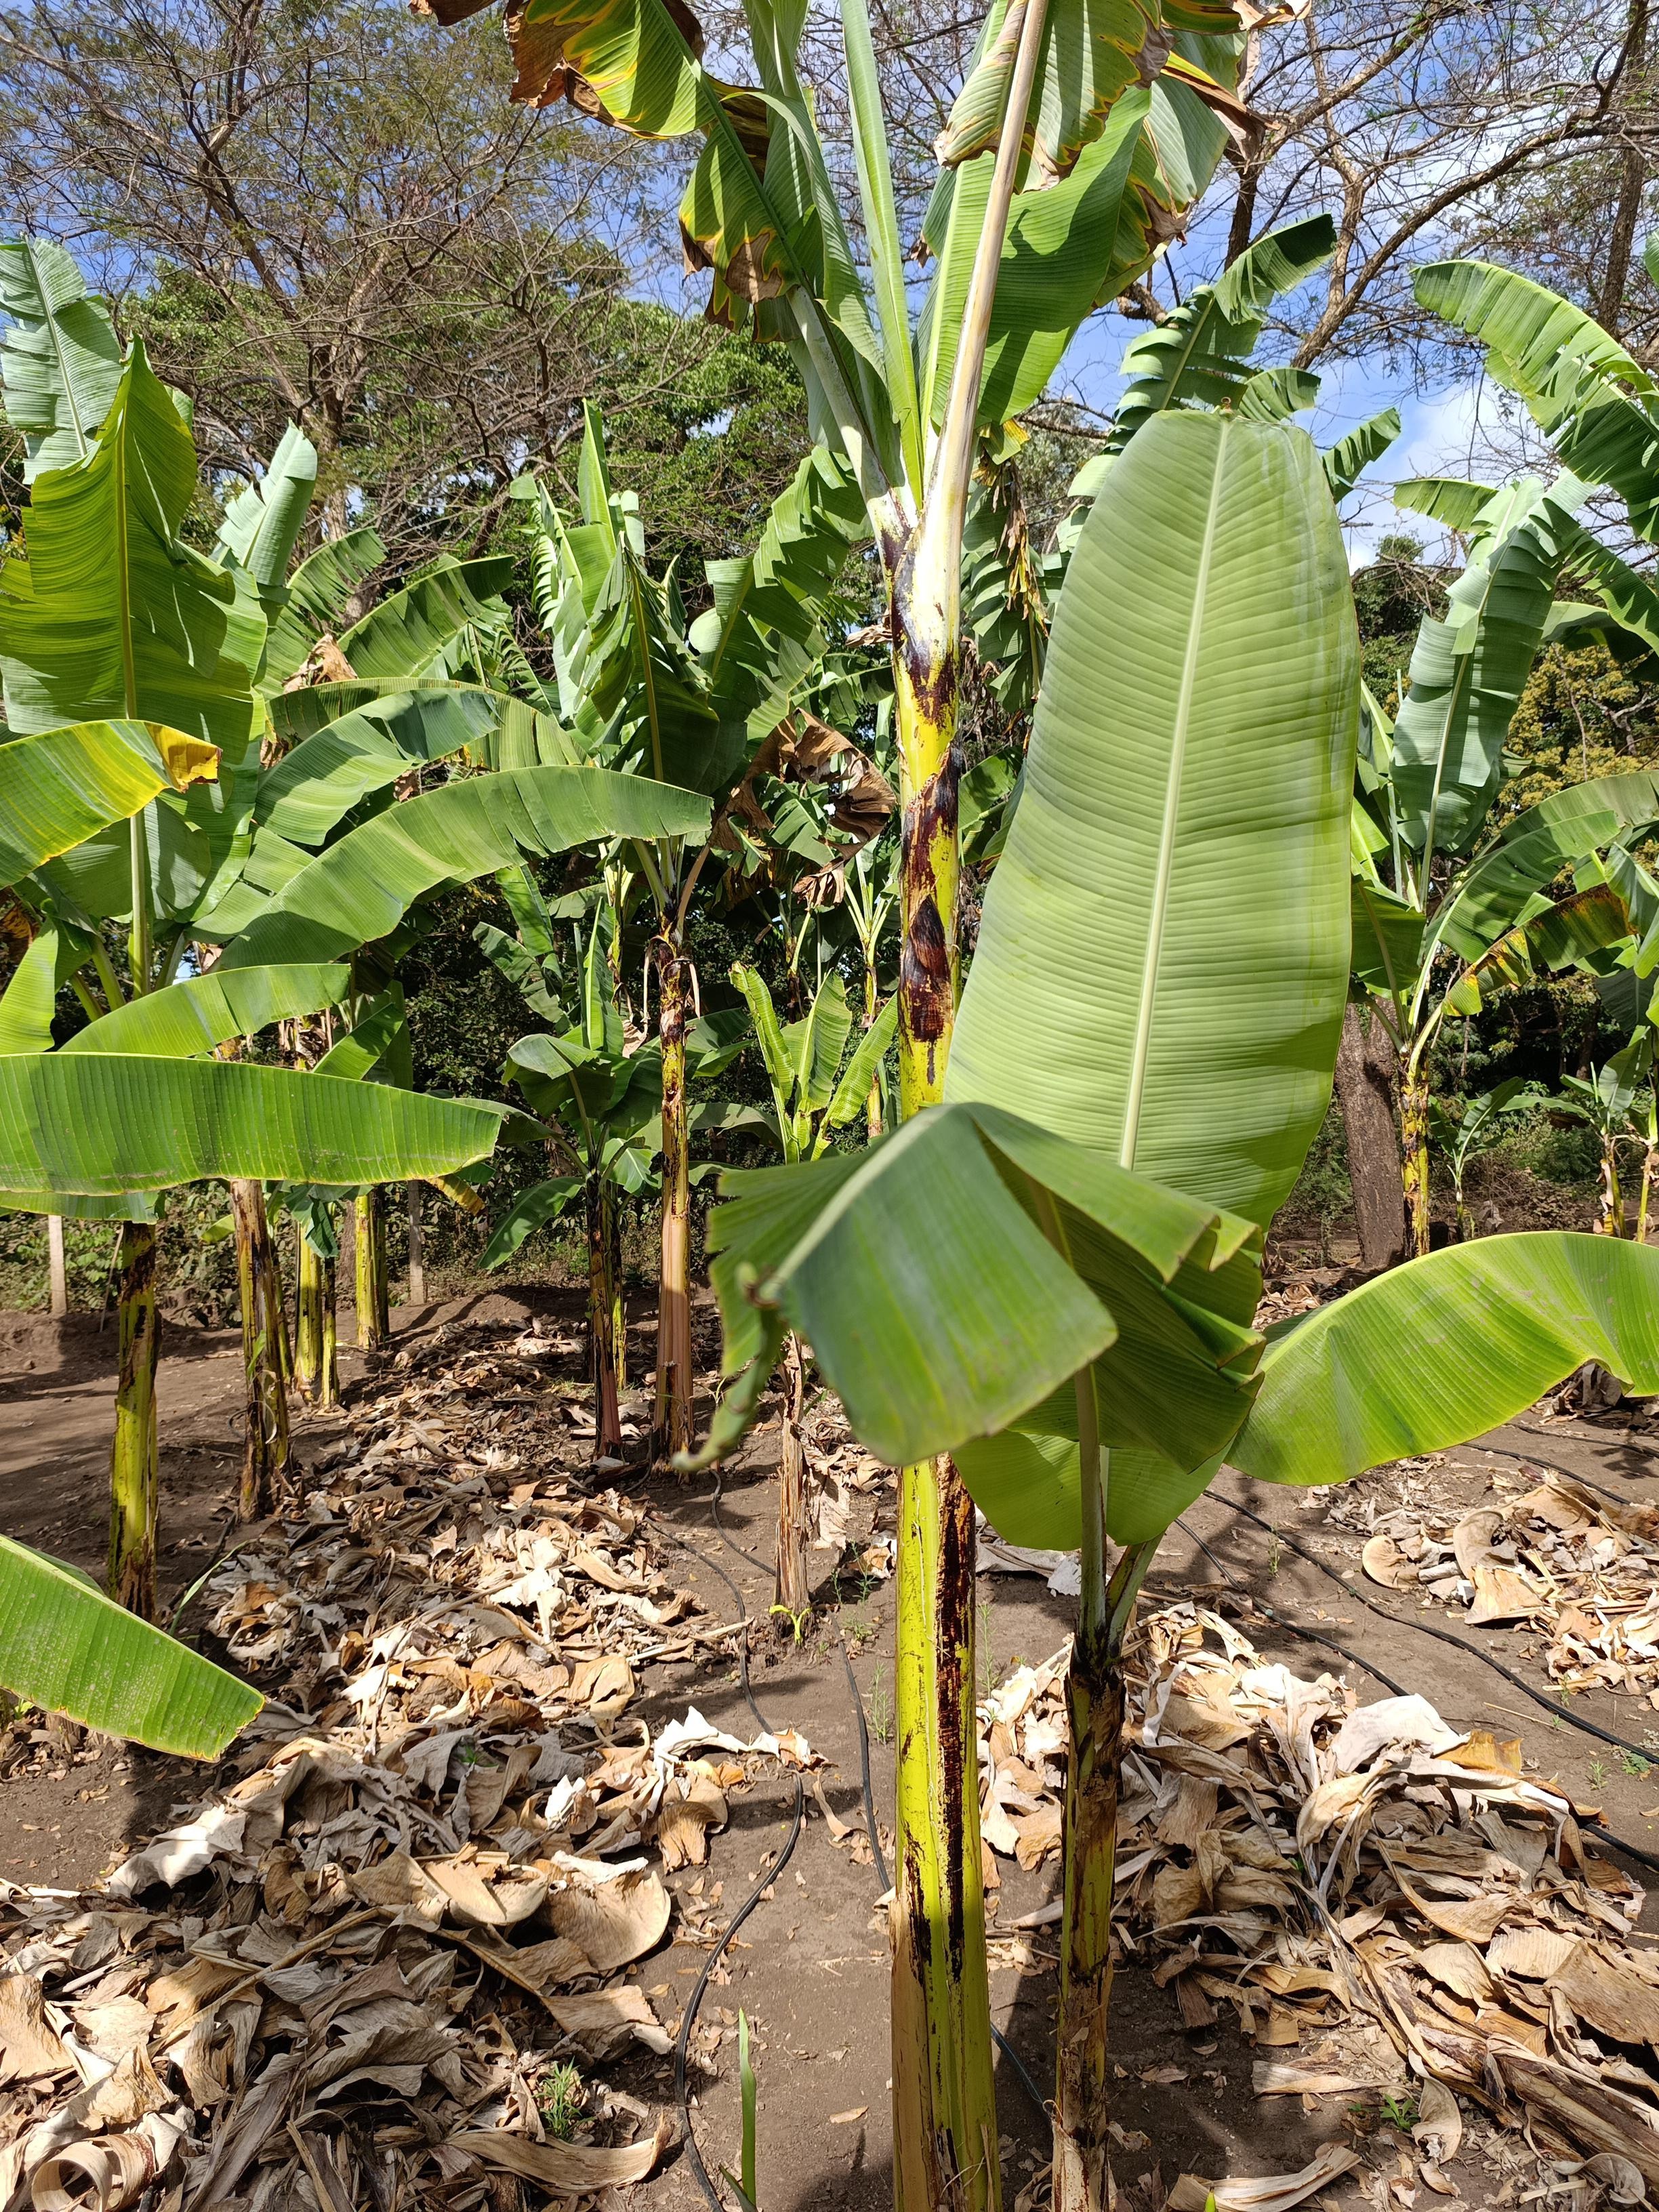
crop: banana
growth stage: vegetative
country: Tanzania
